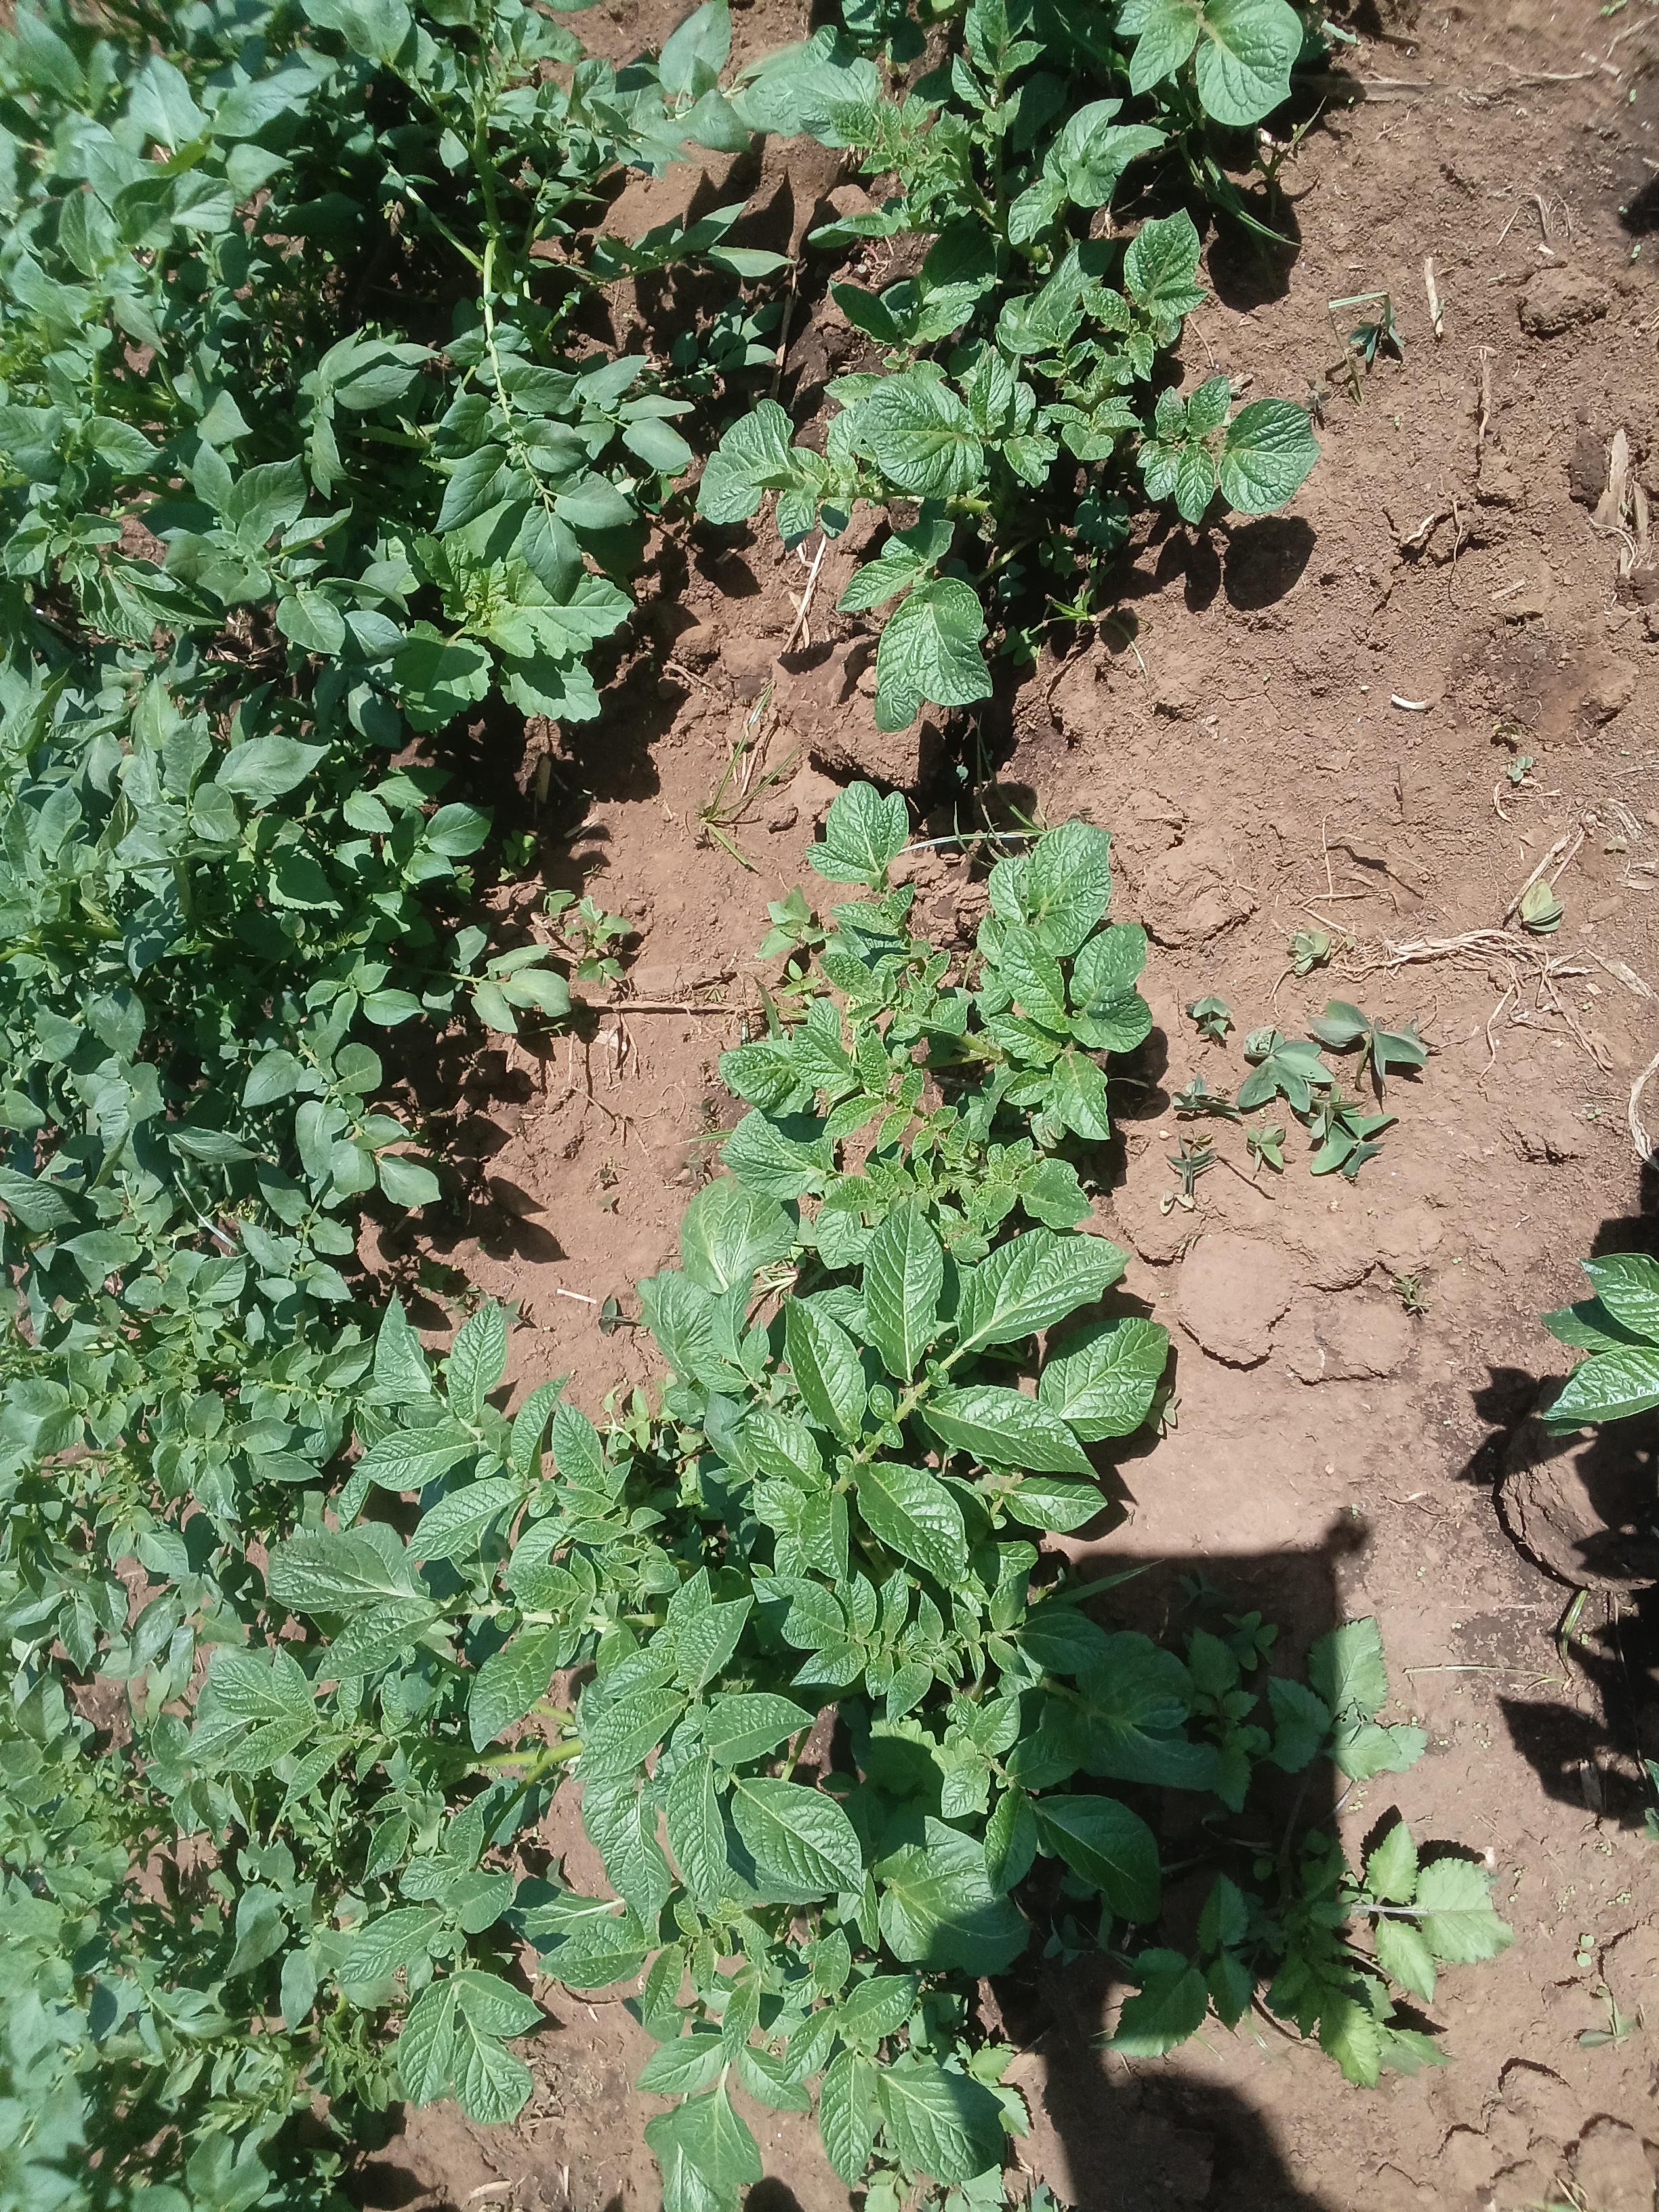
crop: potato
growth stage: vegetative
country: Kenya
